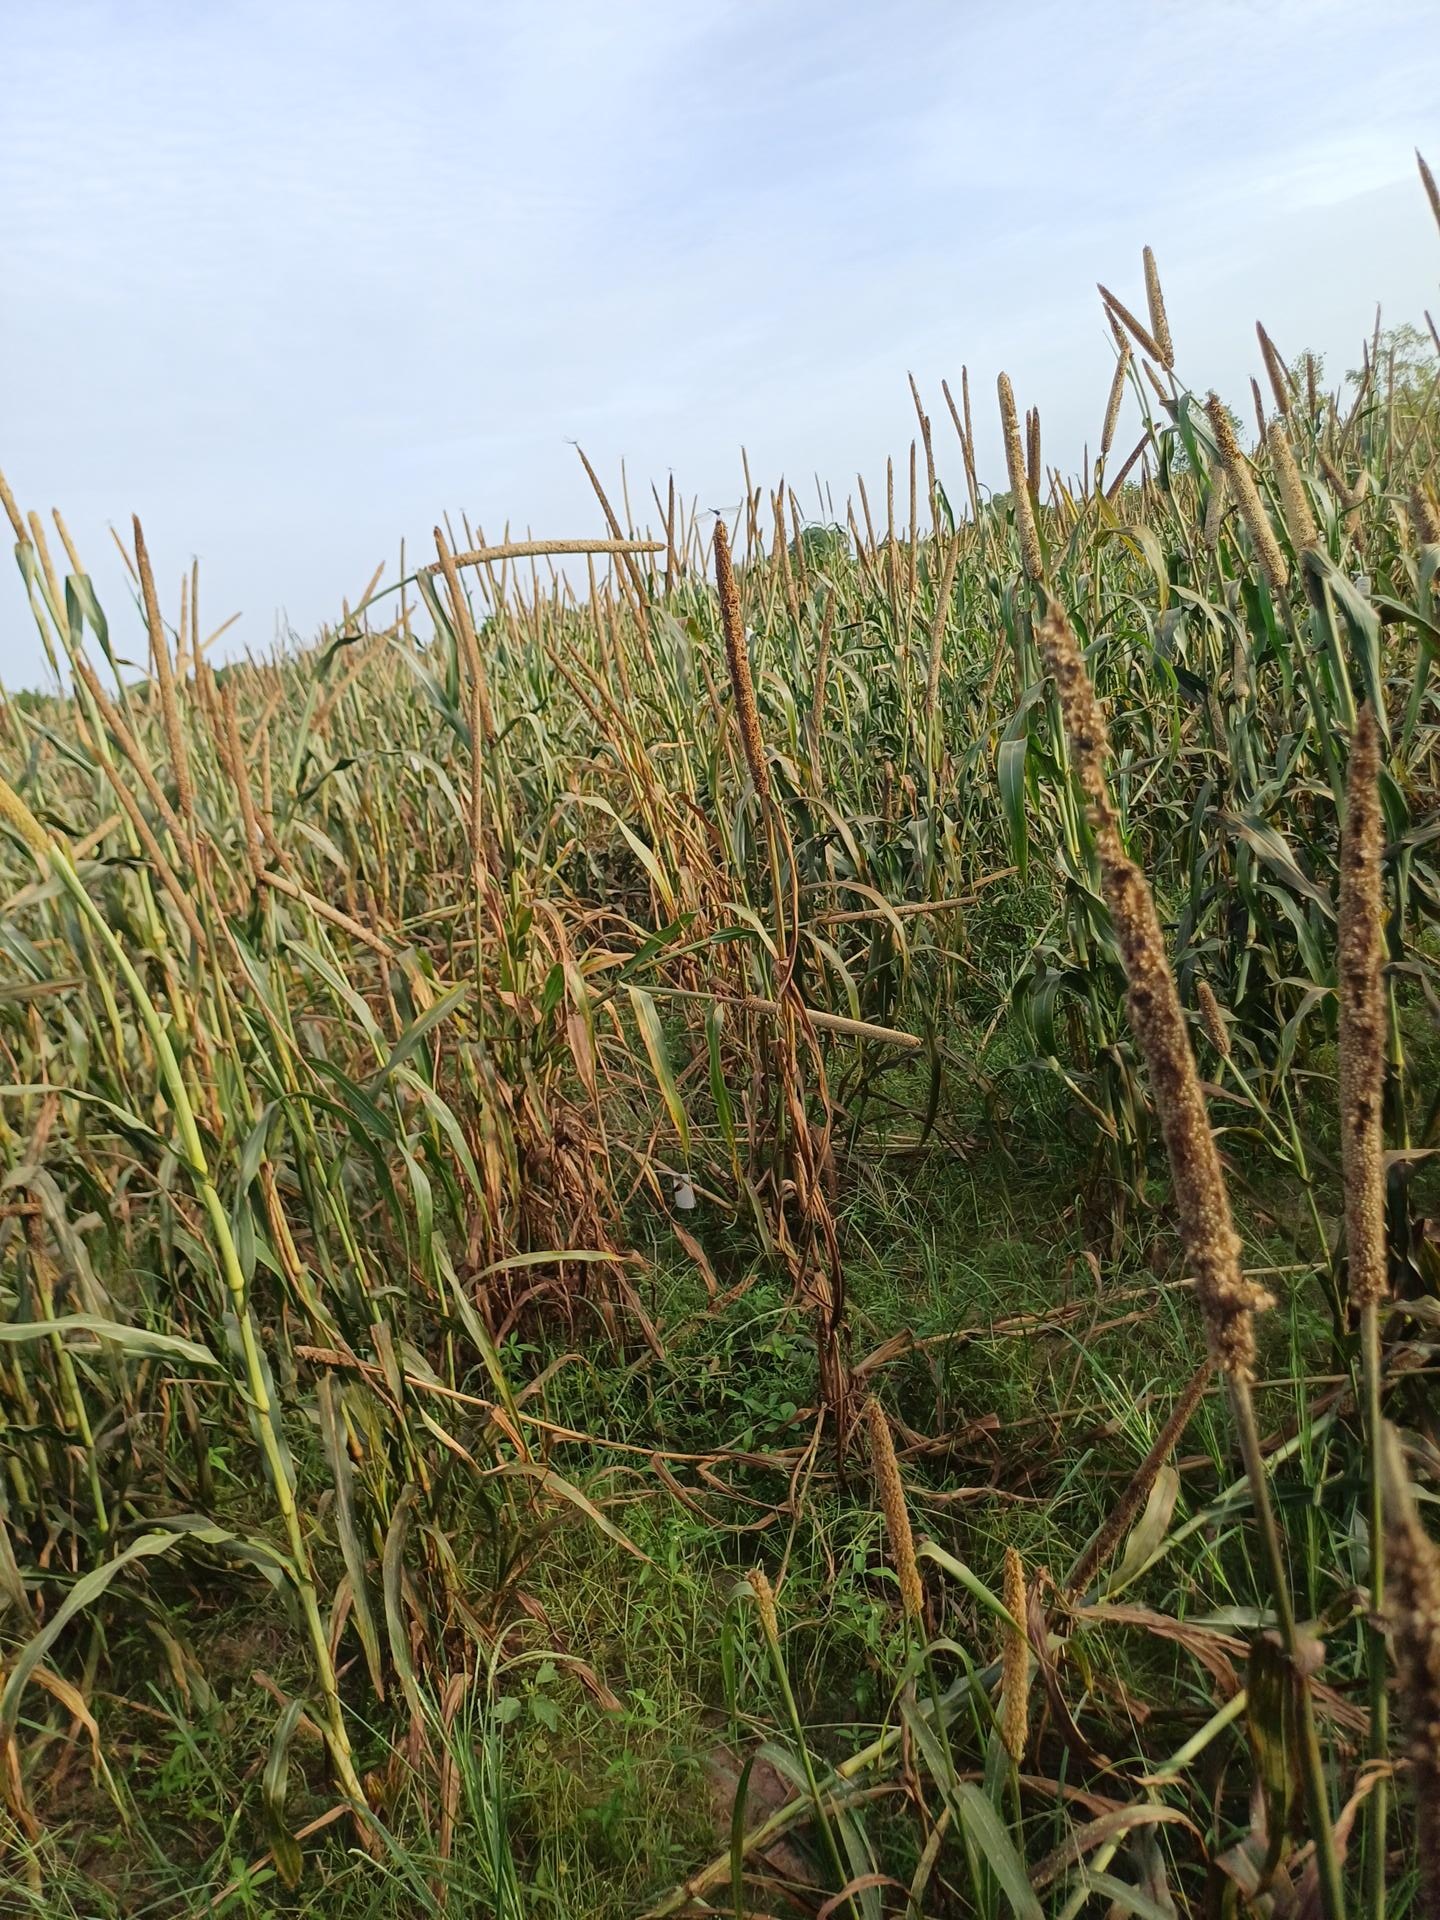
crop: pearl millet
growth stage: filling grain
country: Senegal
